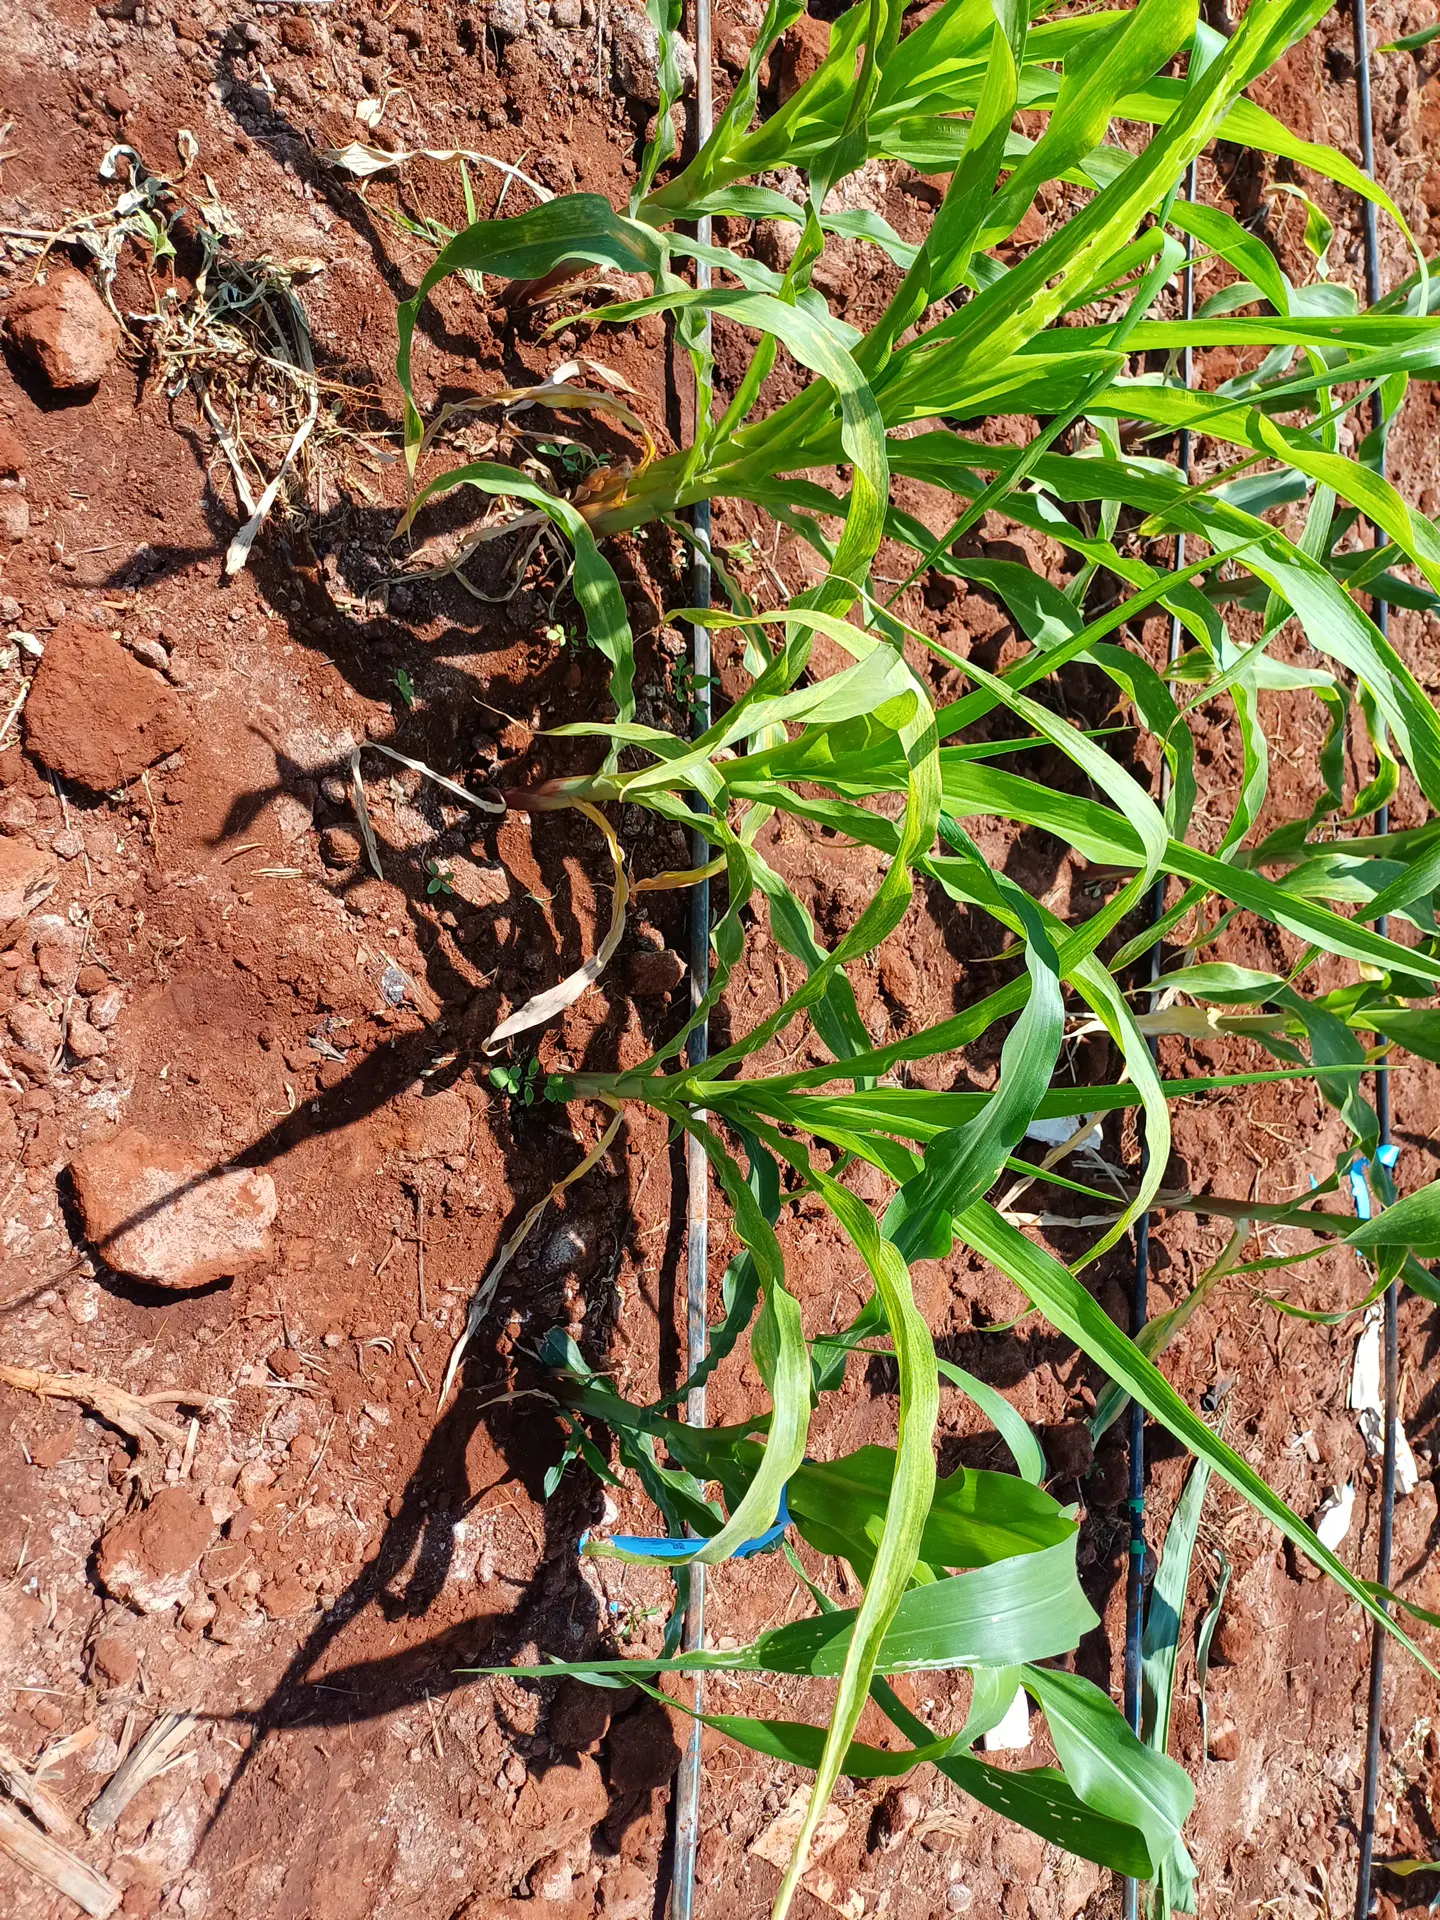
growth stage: vegetative
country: Kenya
